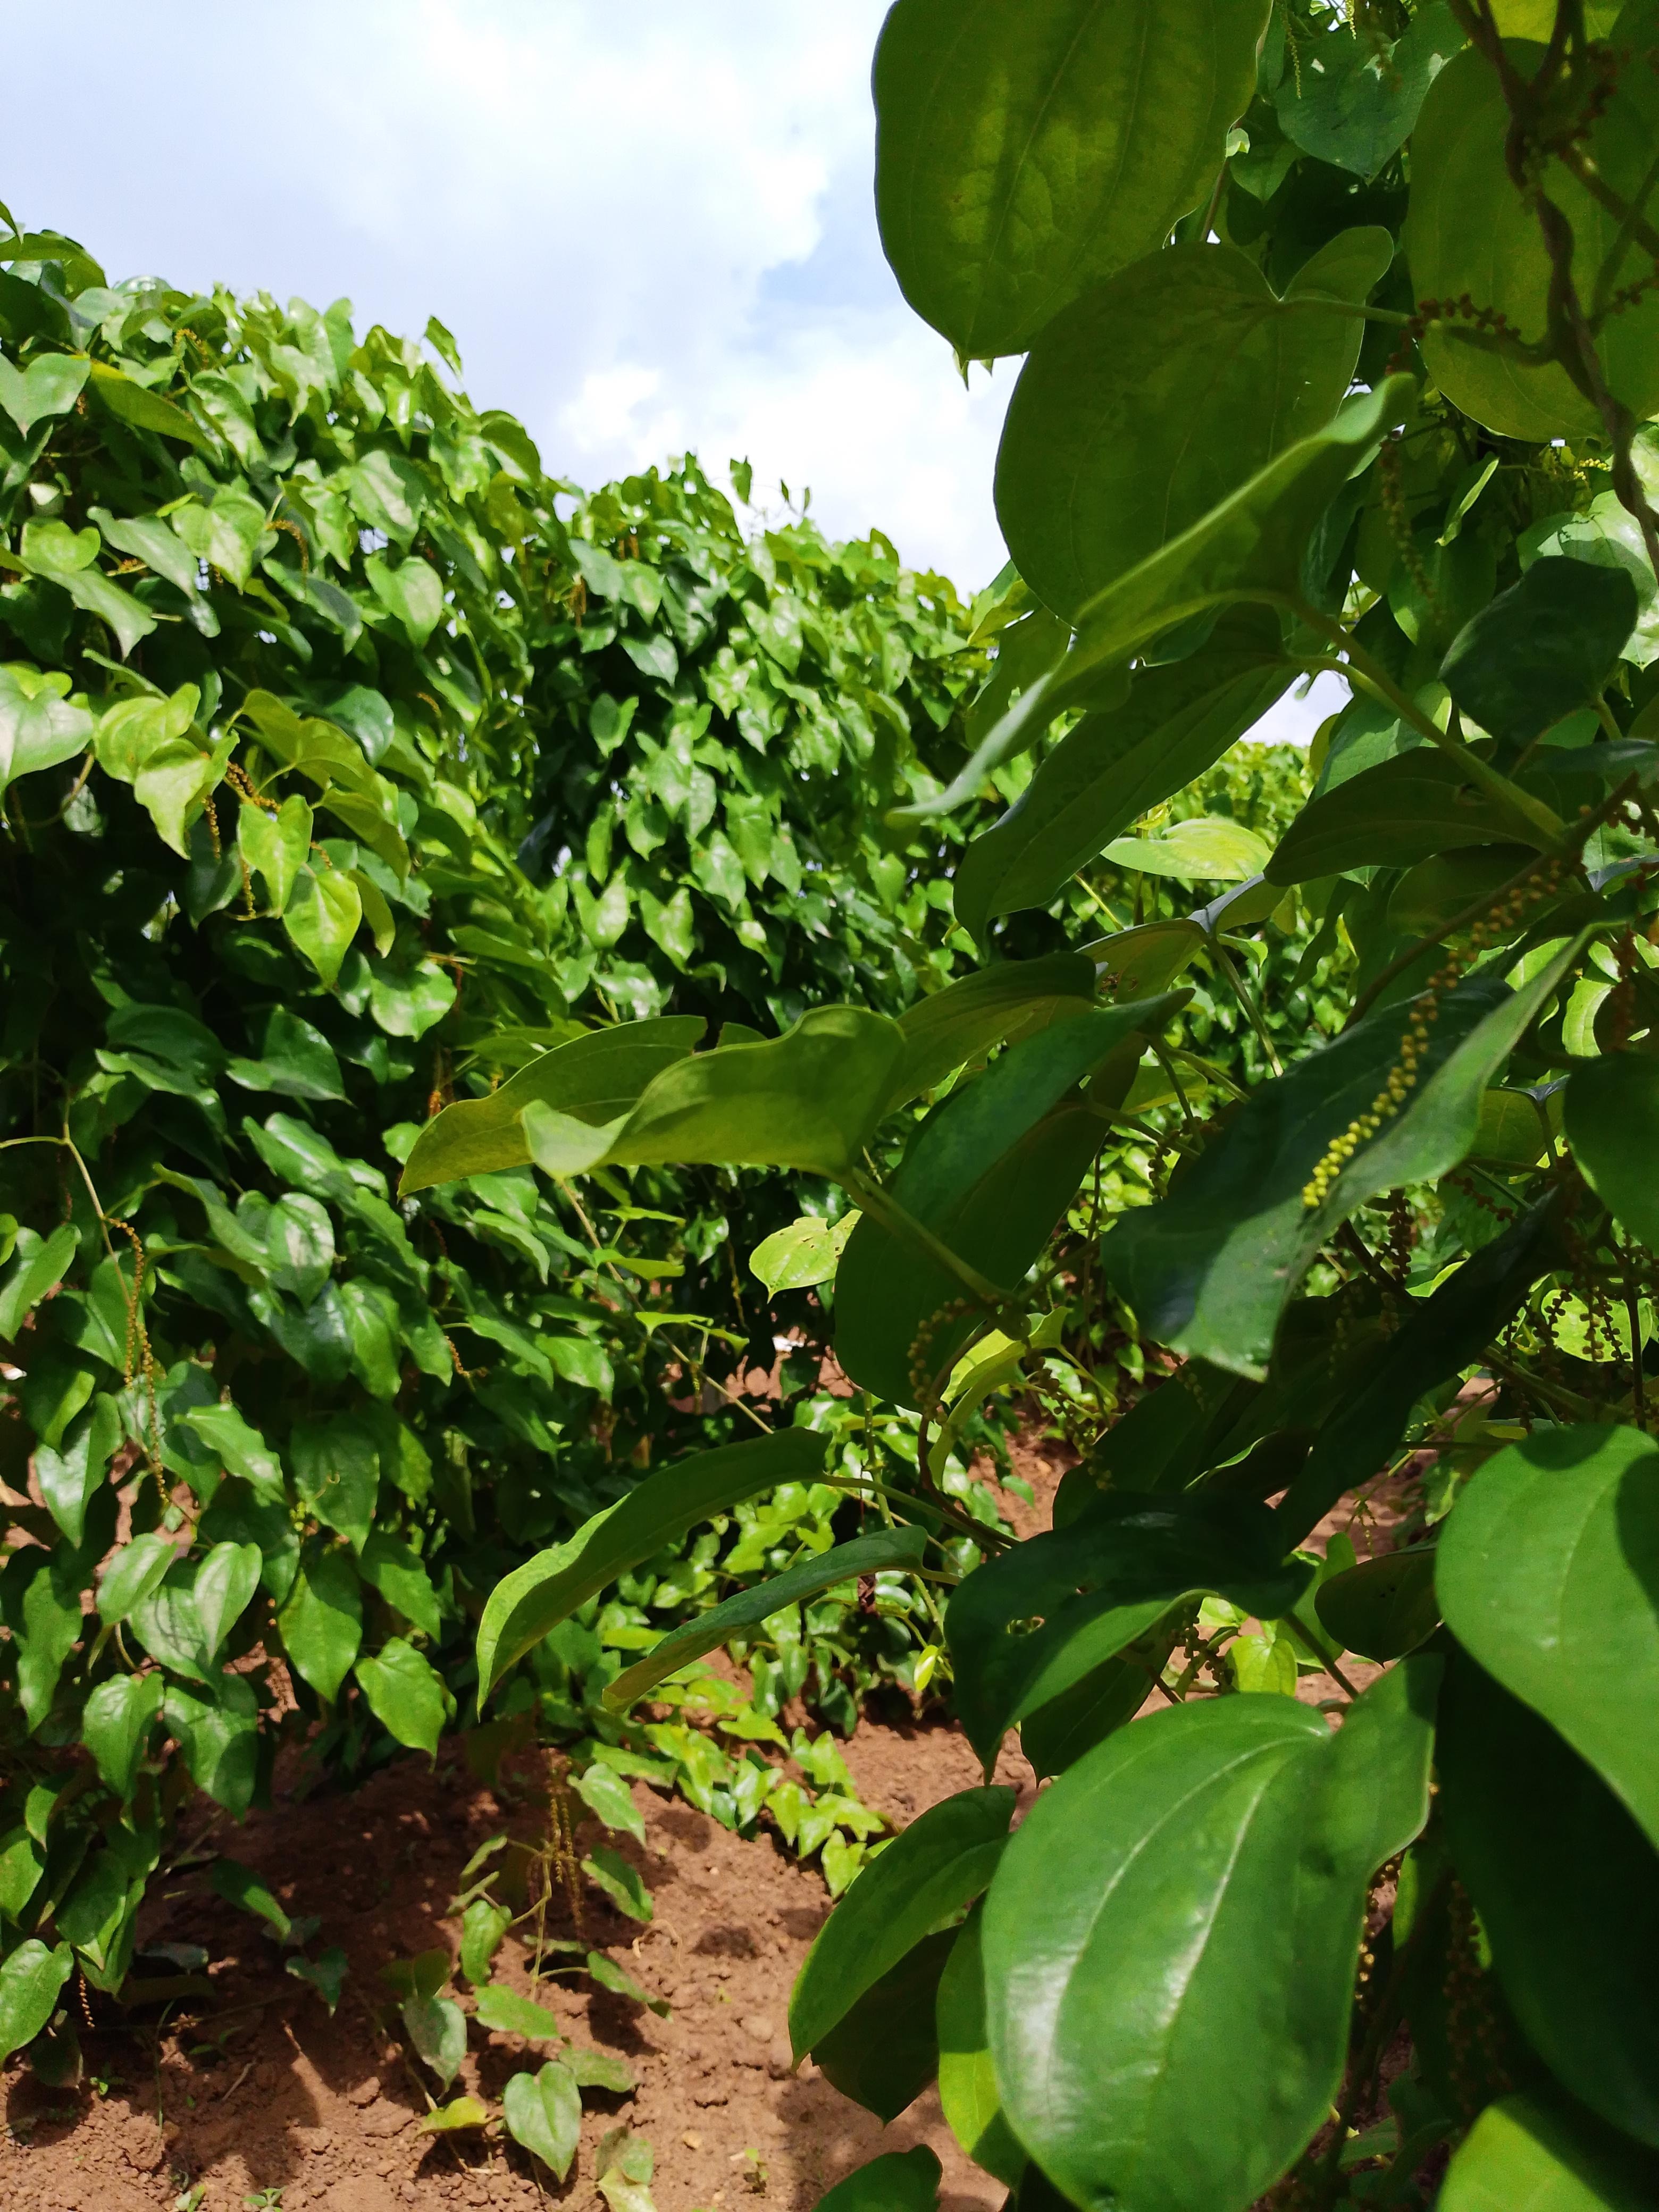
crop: yam
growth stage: vegetative
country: Nigeria
